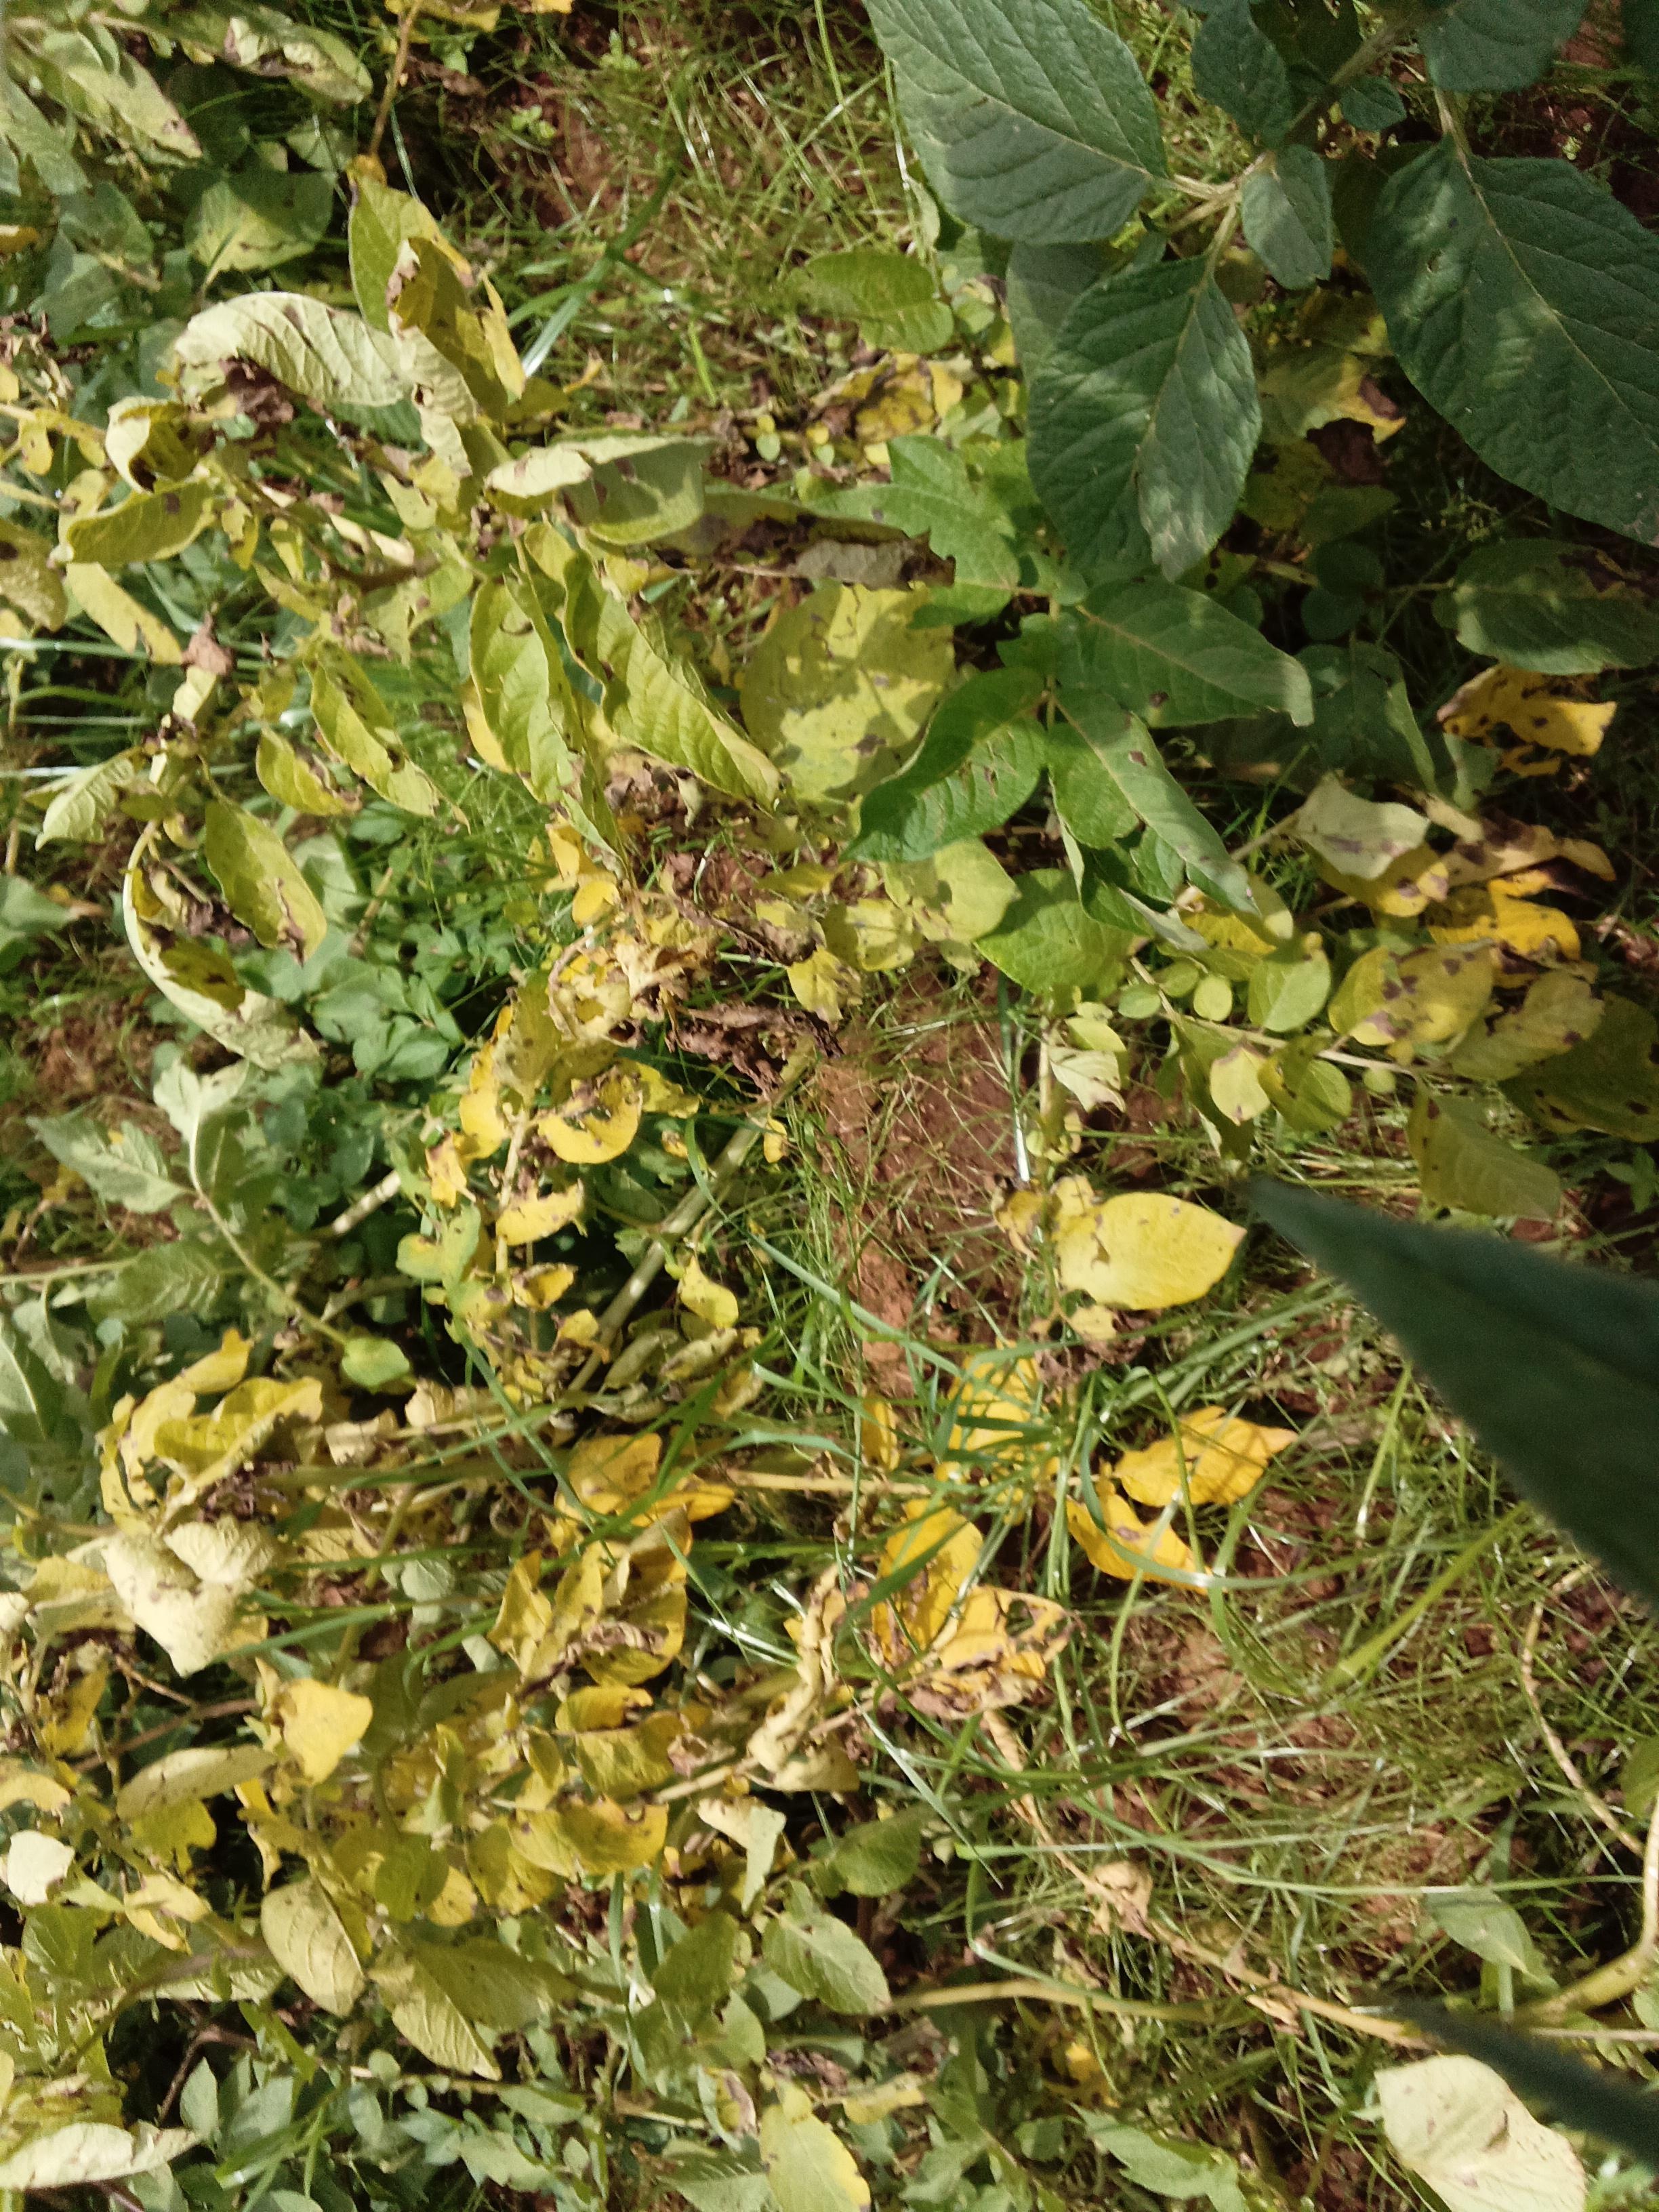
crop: potato
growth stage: harvest maturity
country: Kenya
